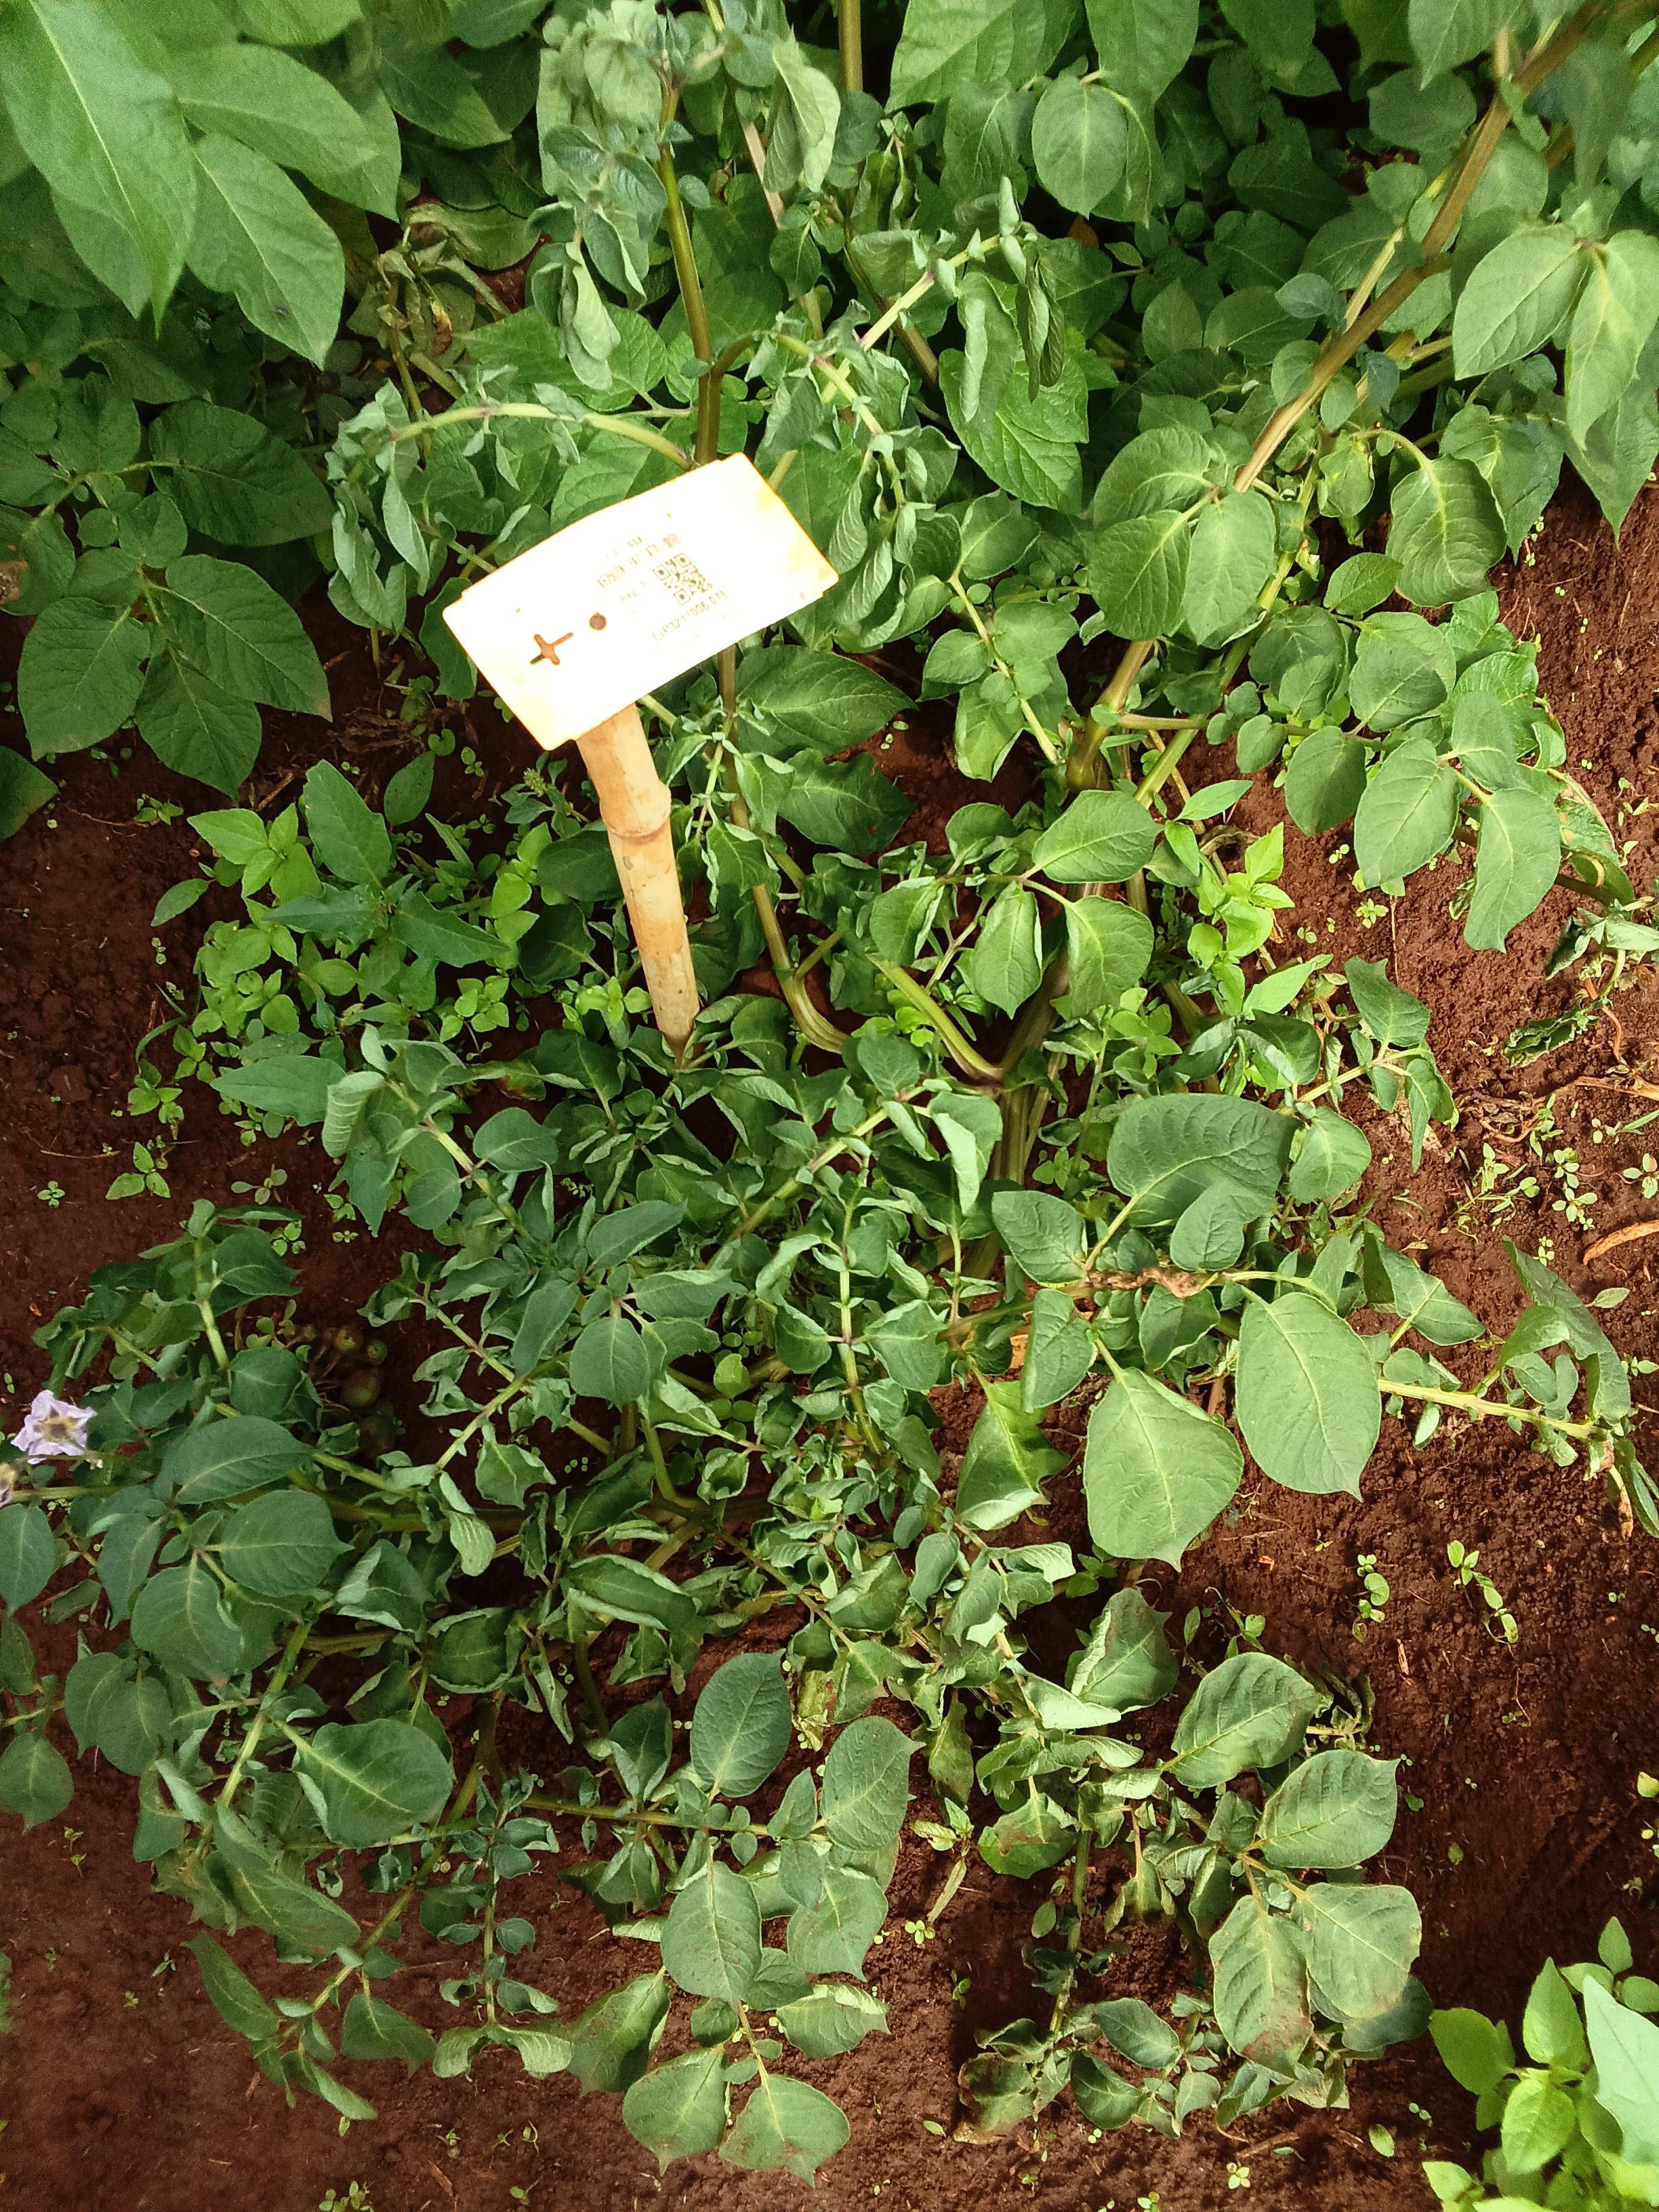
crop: potato
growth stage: flowering
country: Kenya
